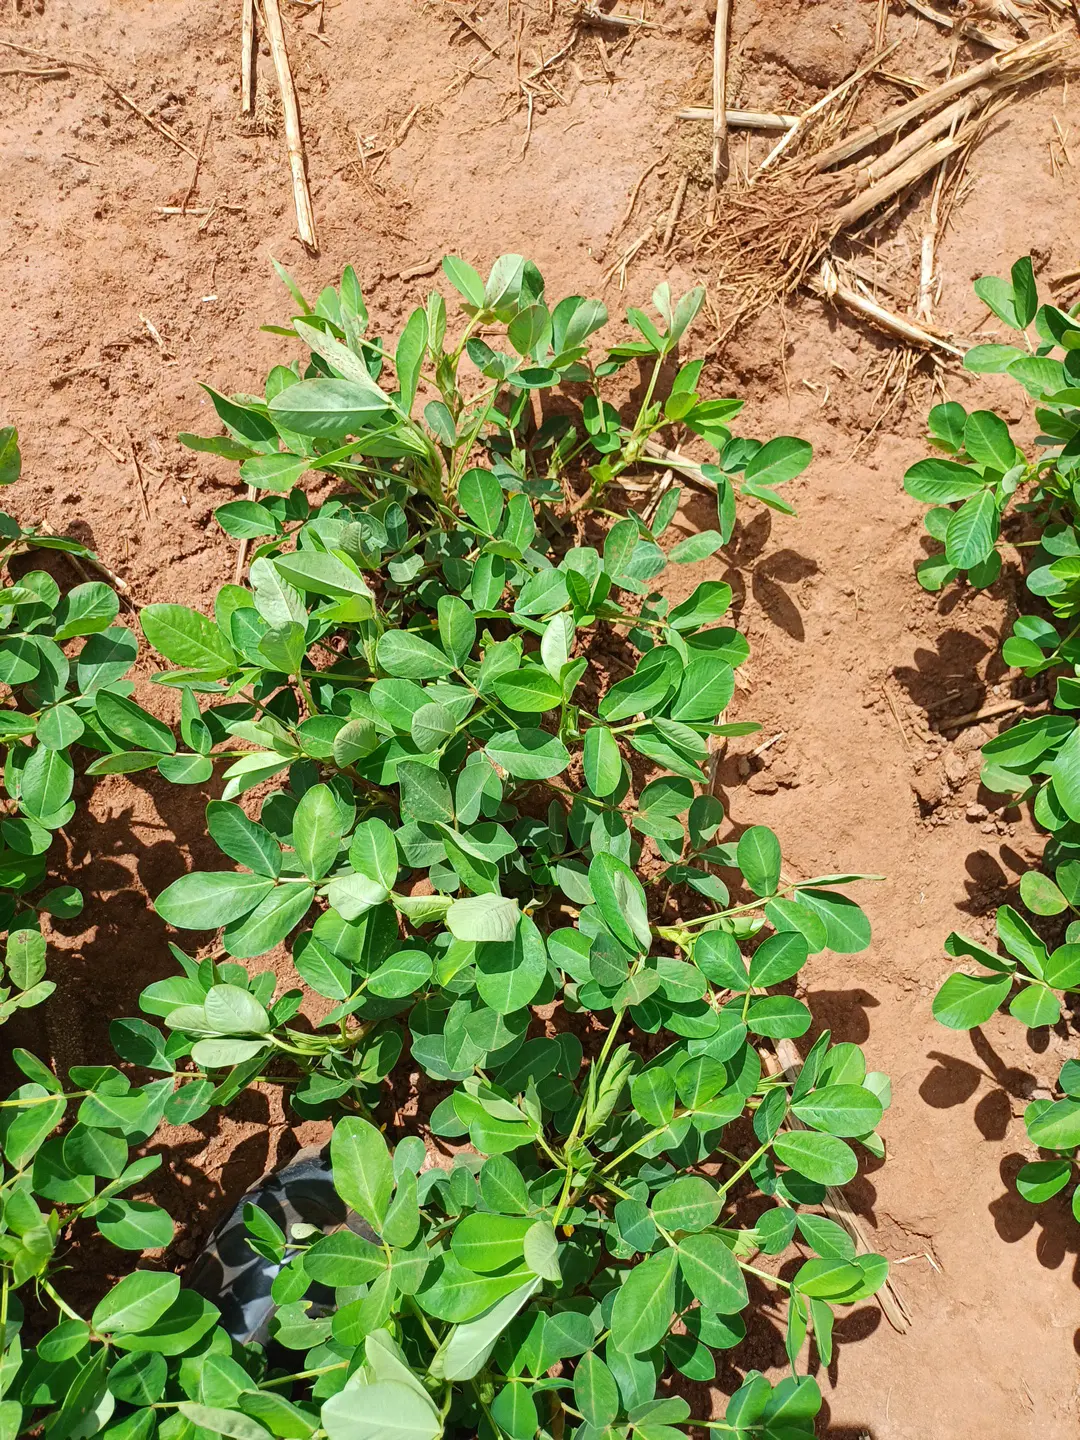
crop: groundnut
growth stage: flowering
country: Kenya
